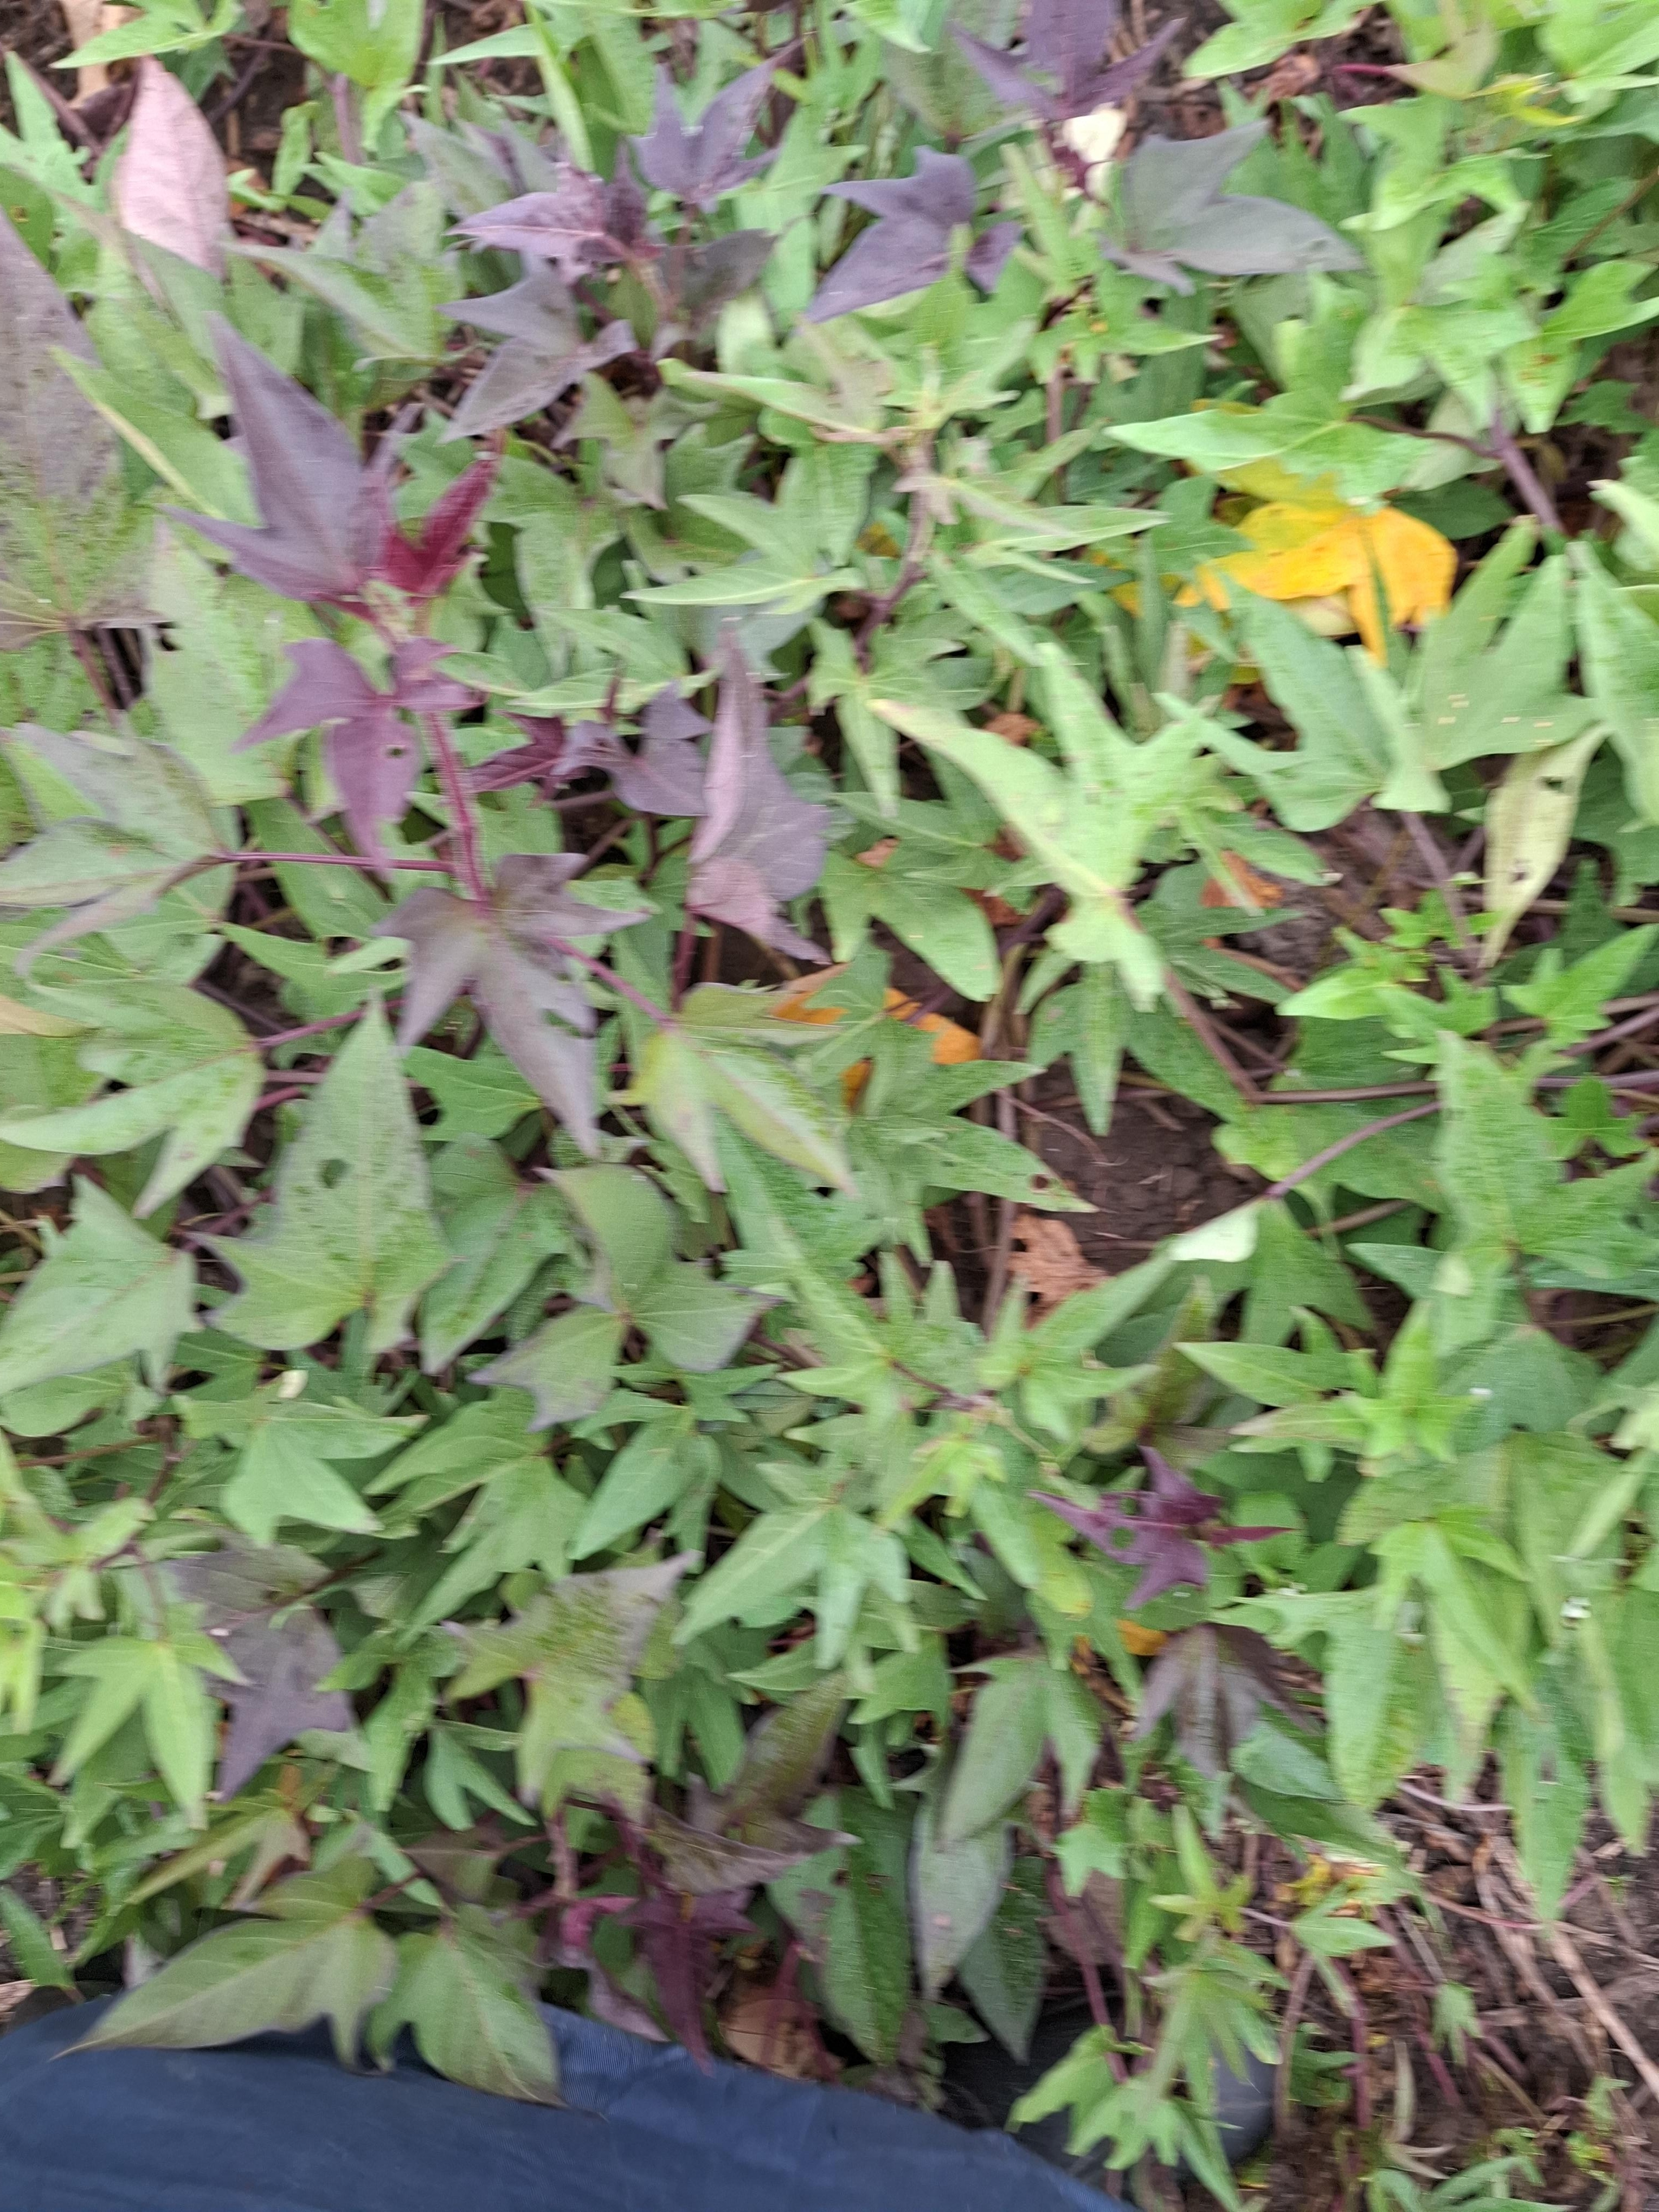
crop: sweet potato
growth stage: flowering
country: Tanzania
